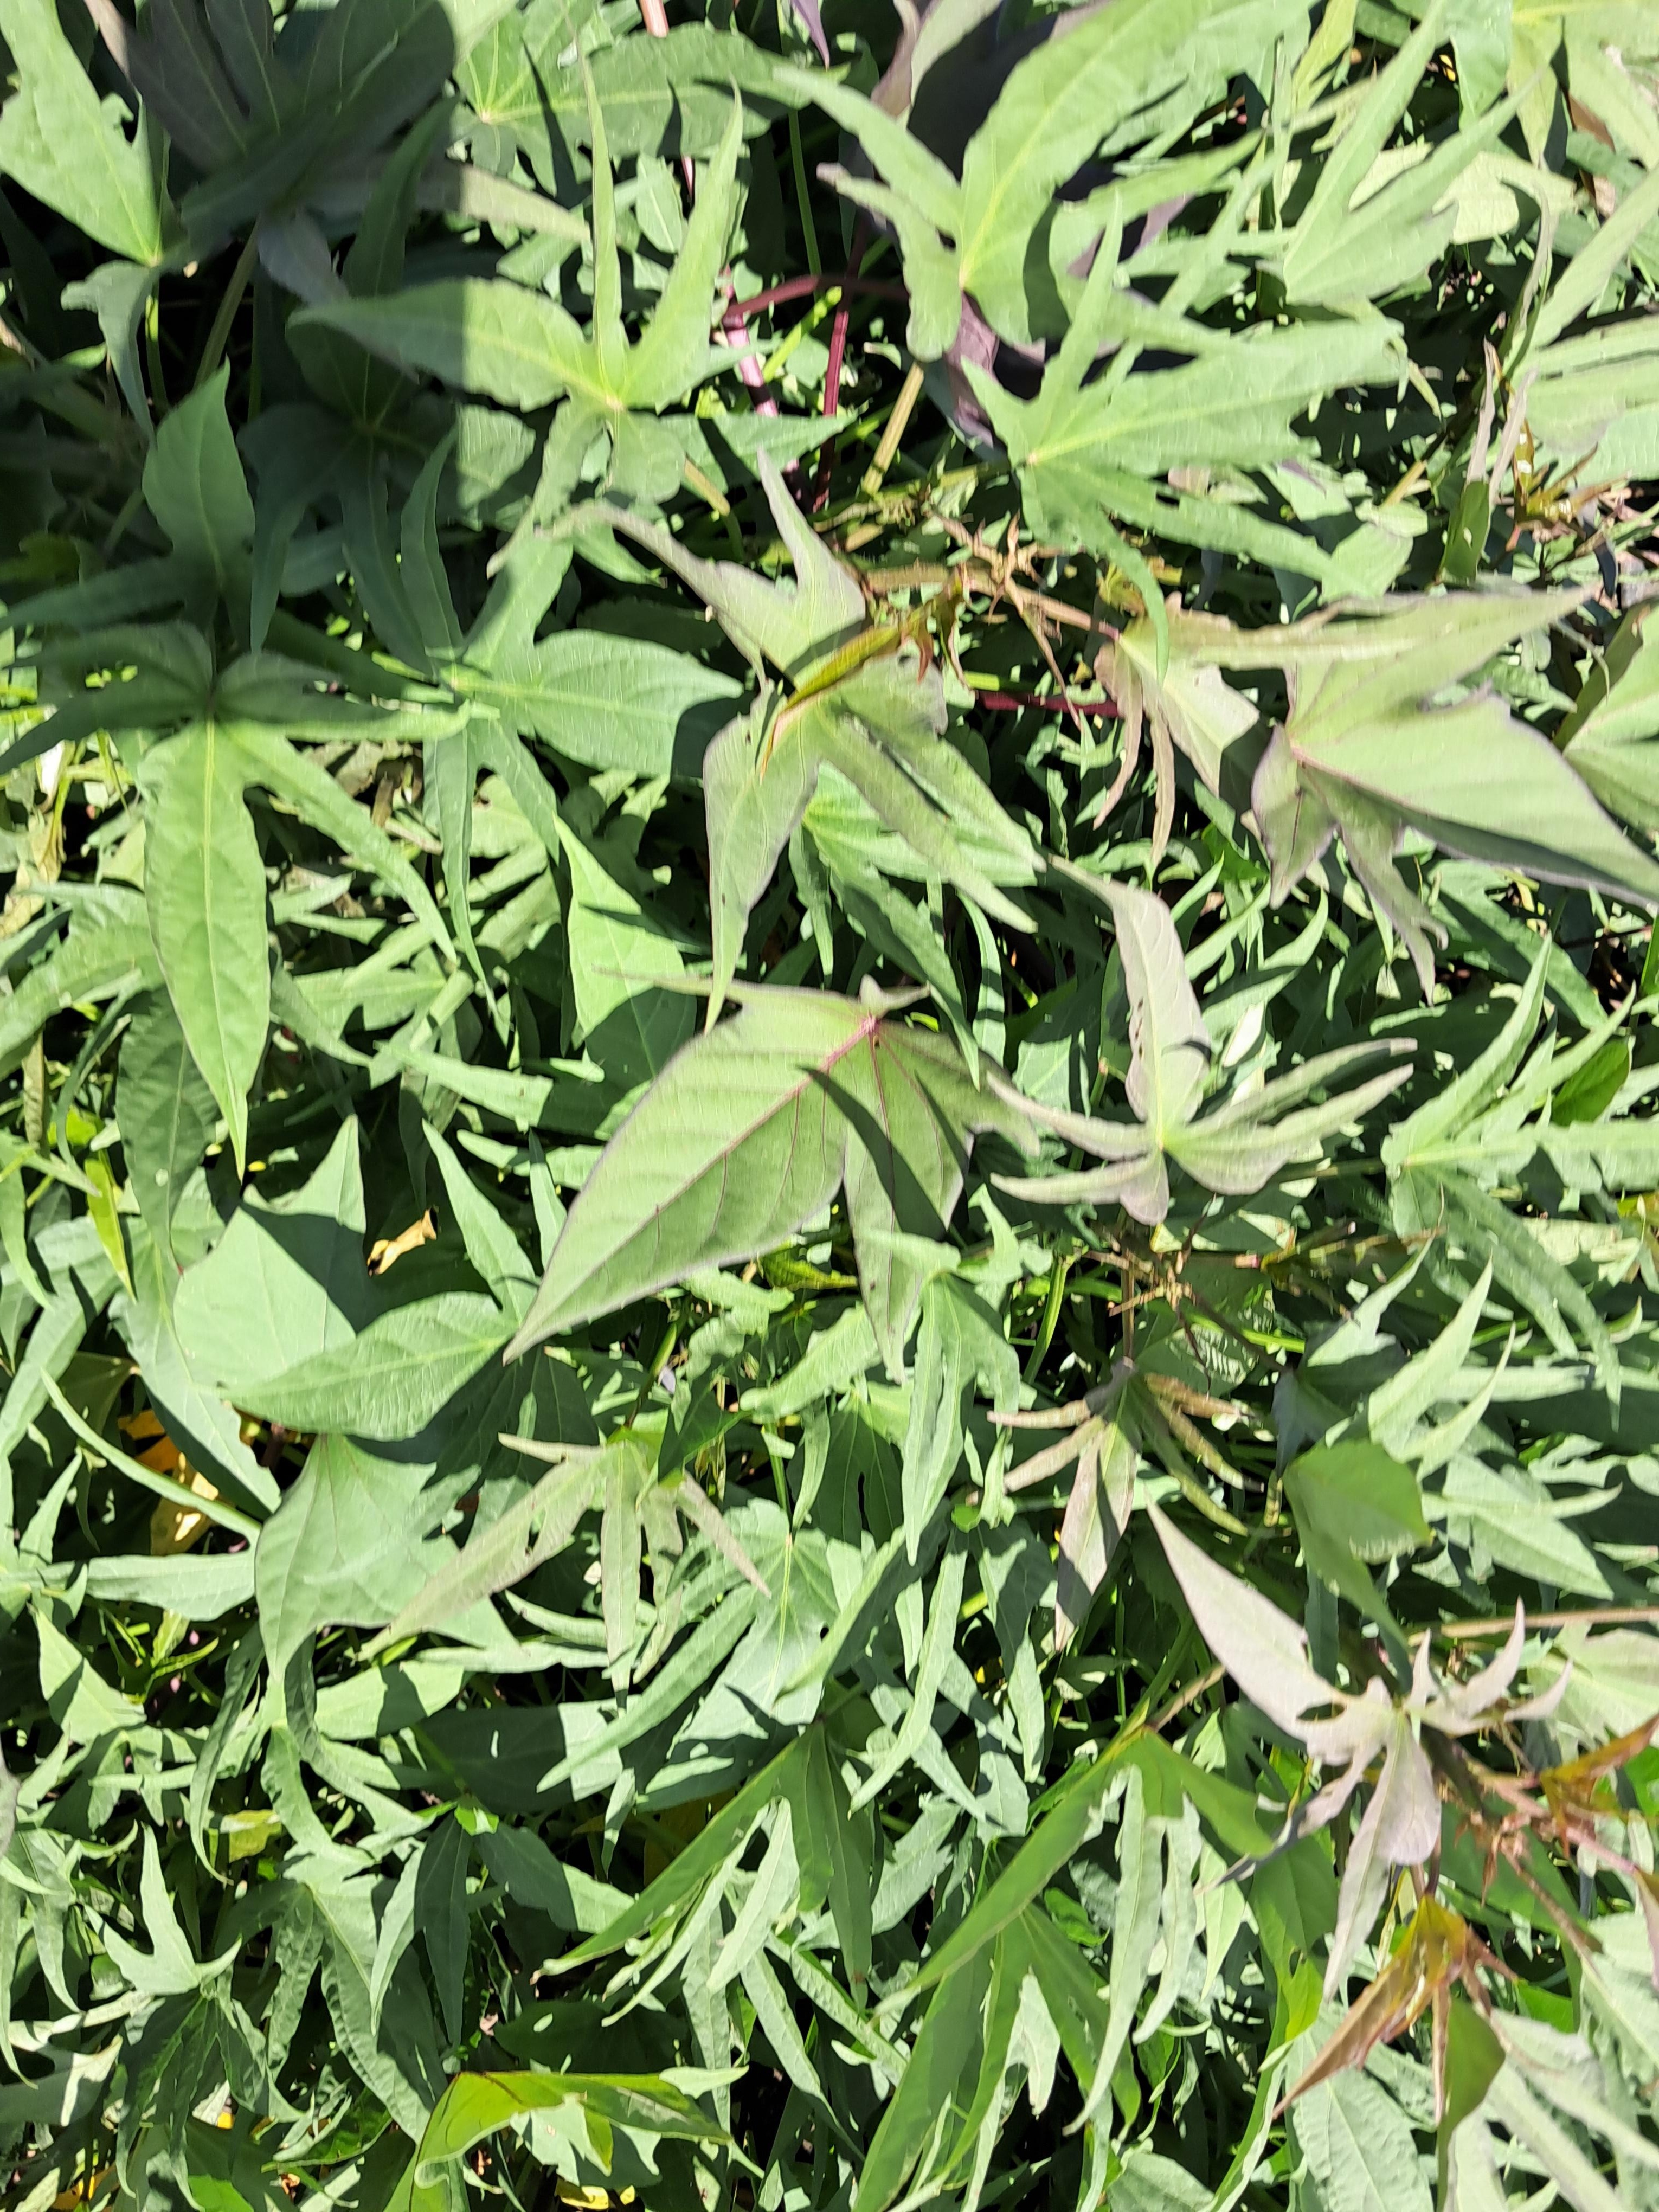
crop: sweet potato
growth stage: vegetative
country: Tanzania
